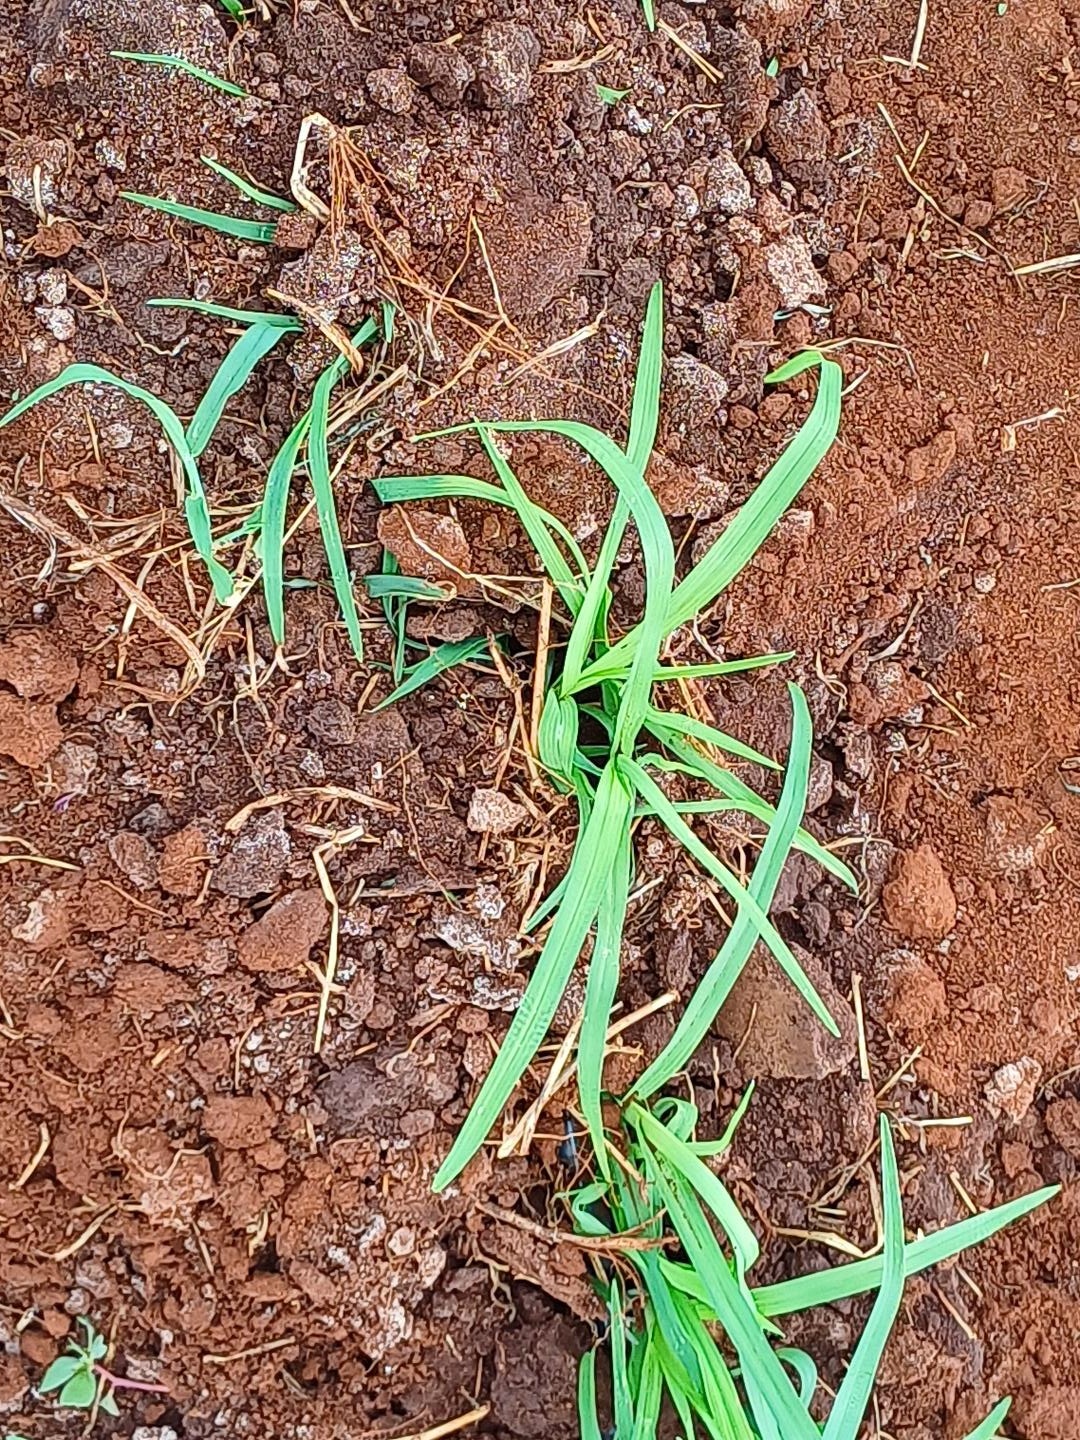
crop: finger millet
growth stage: vegetative
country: Kenya
